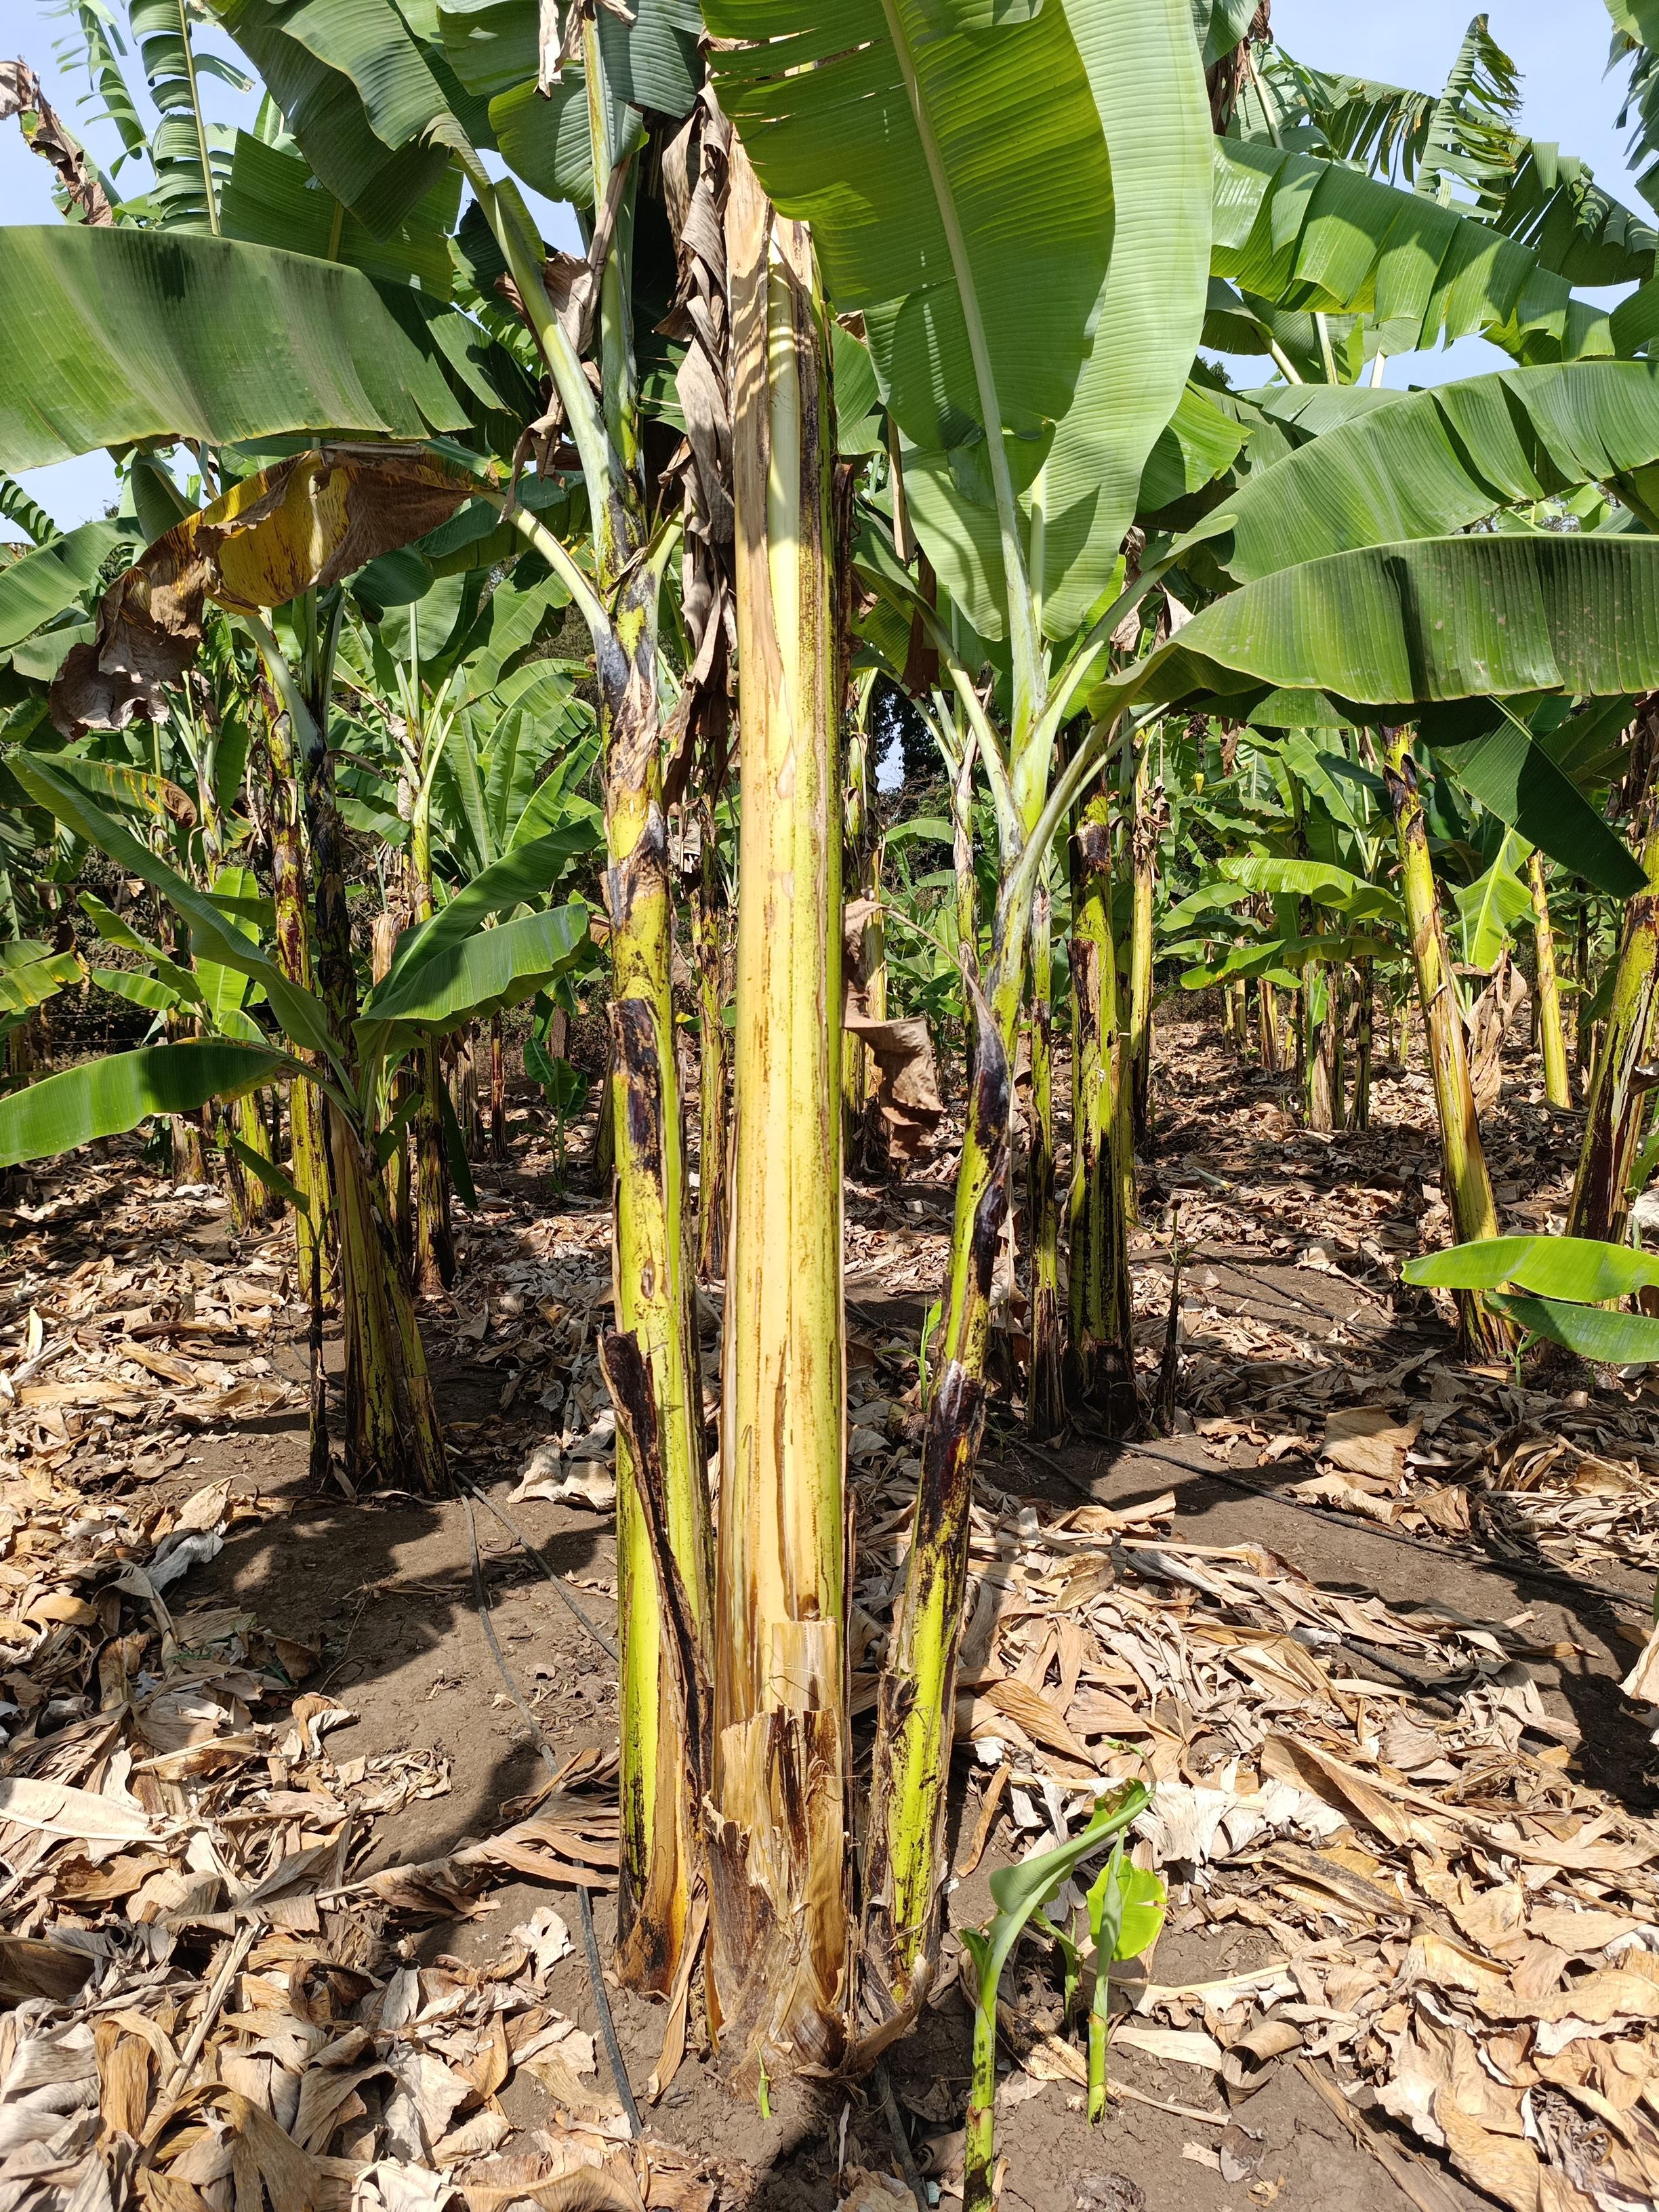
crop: banana
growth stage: vegetative
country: Tanzania
